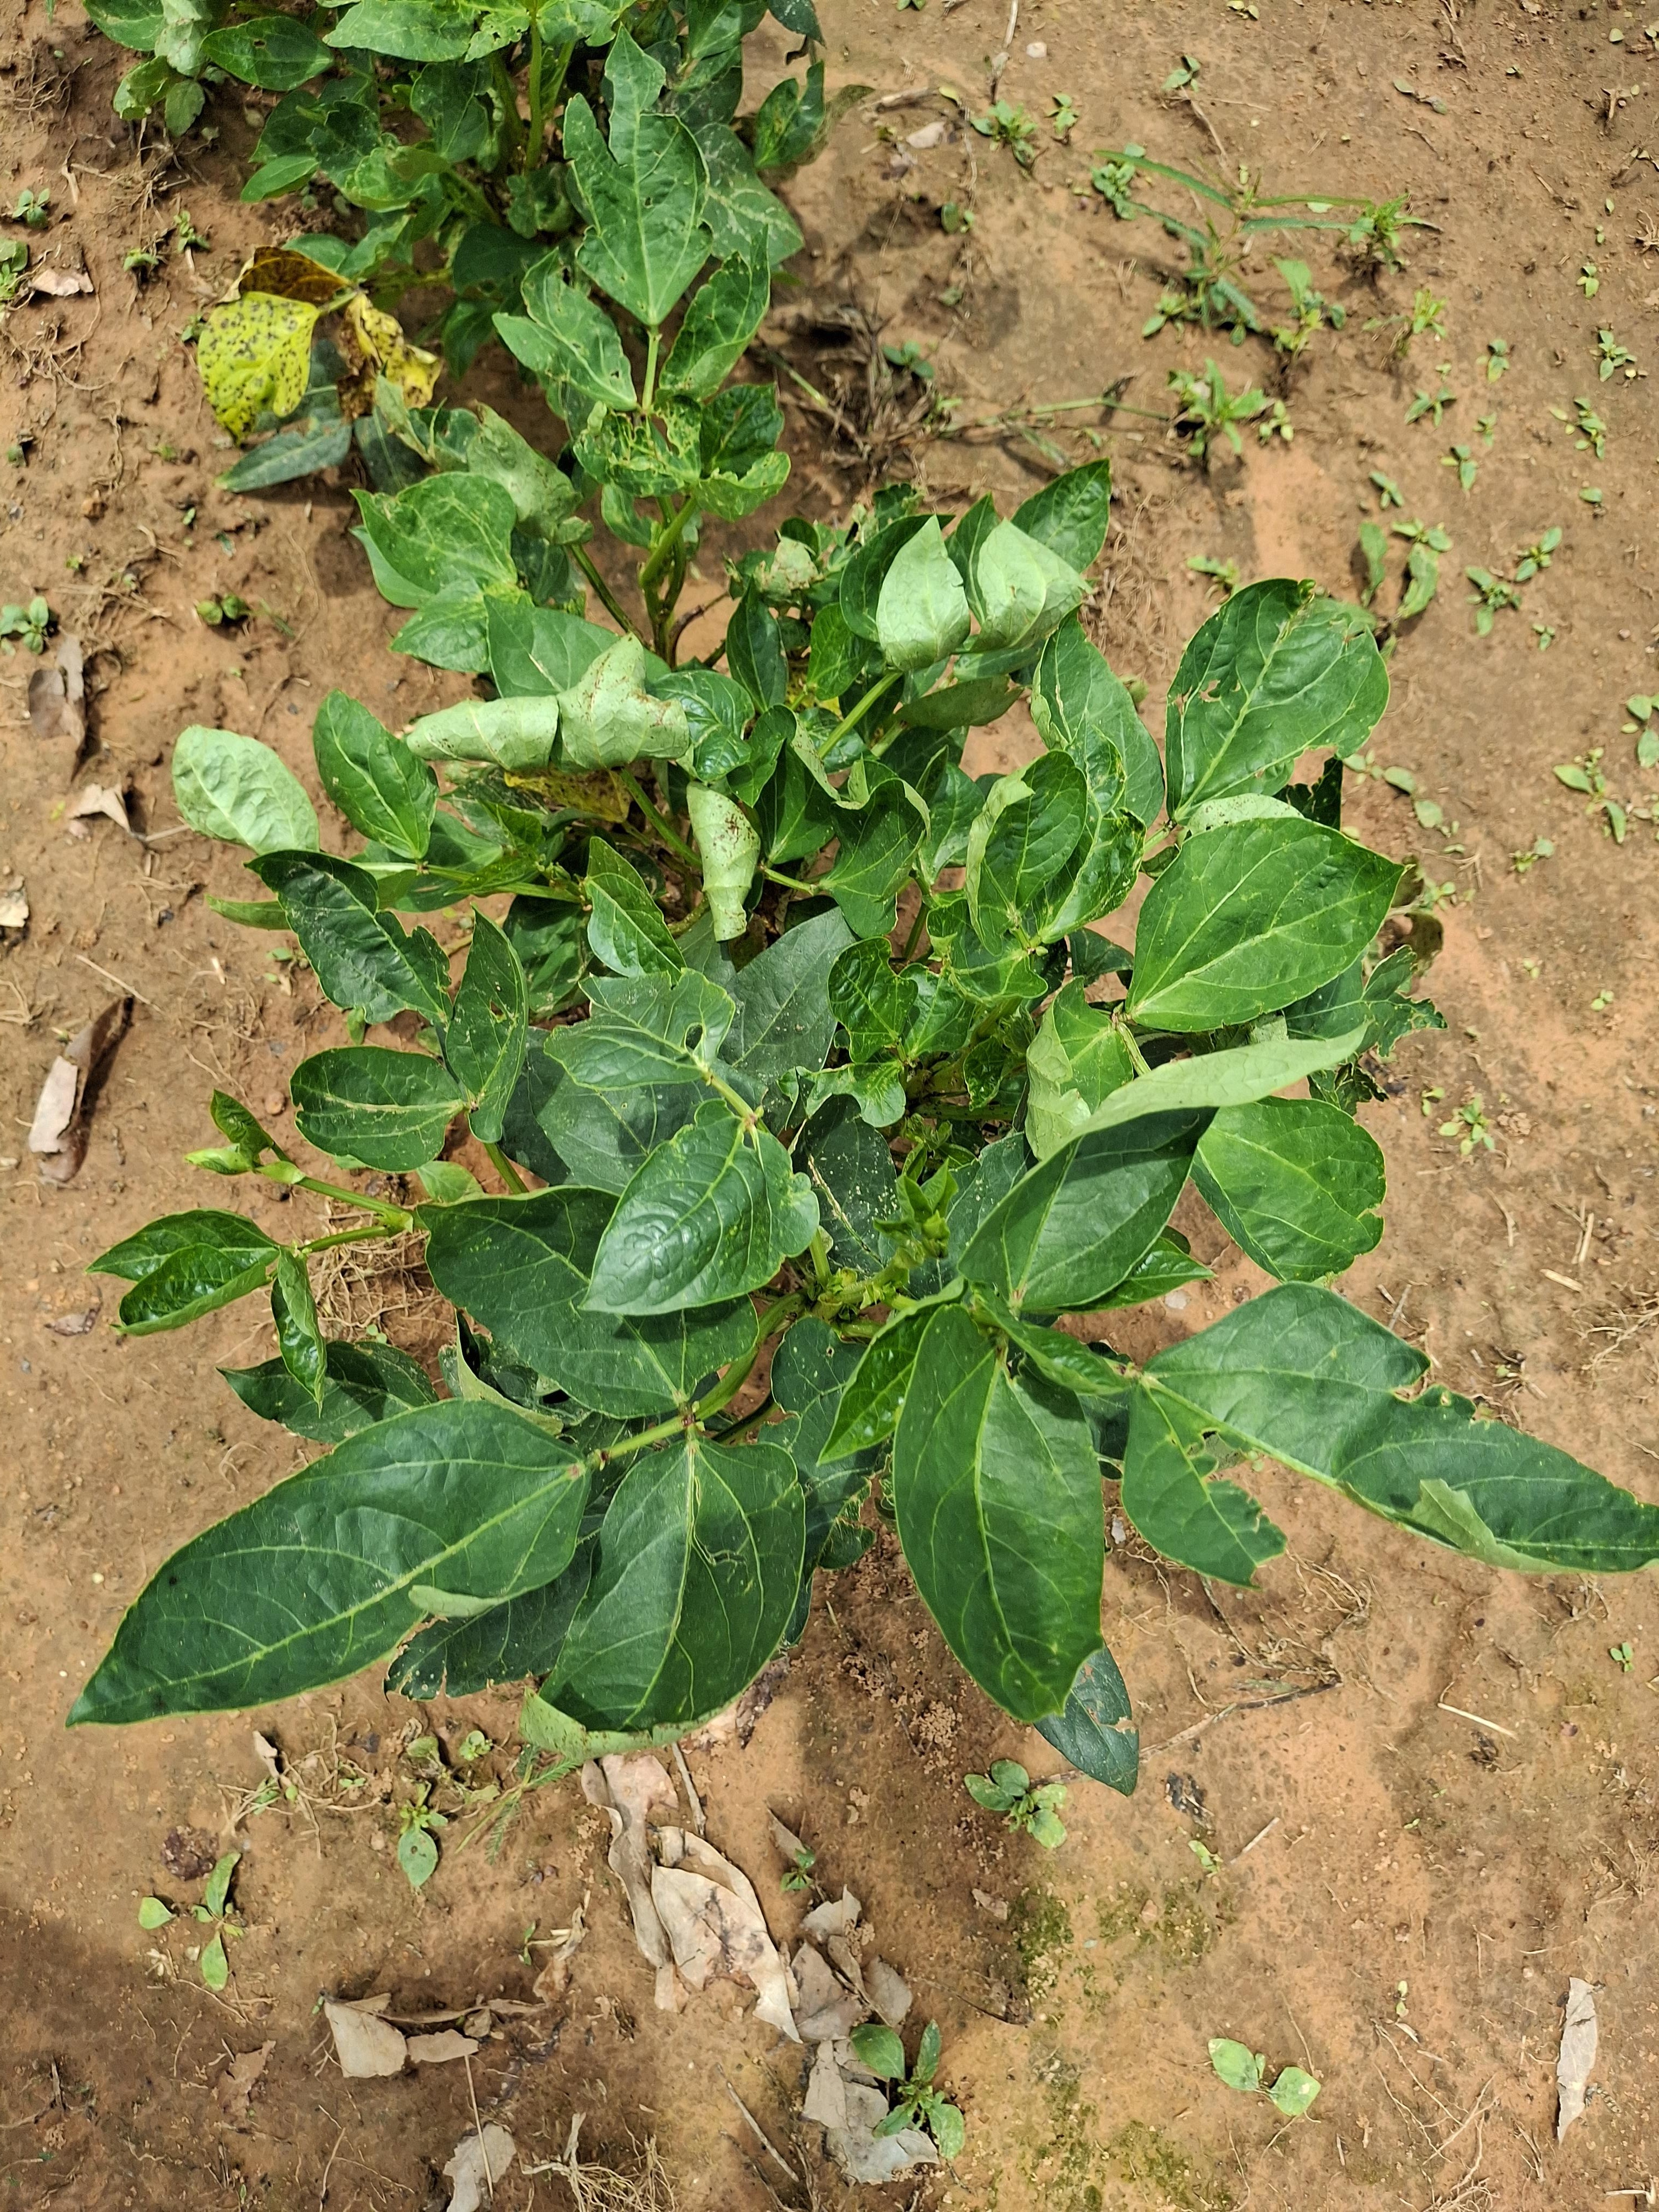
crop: cowpea
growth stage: vegetative
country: Nigeria
